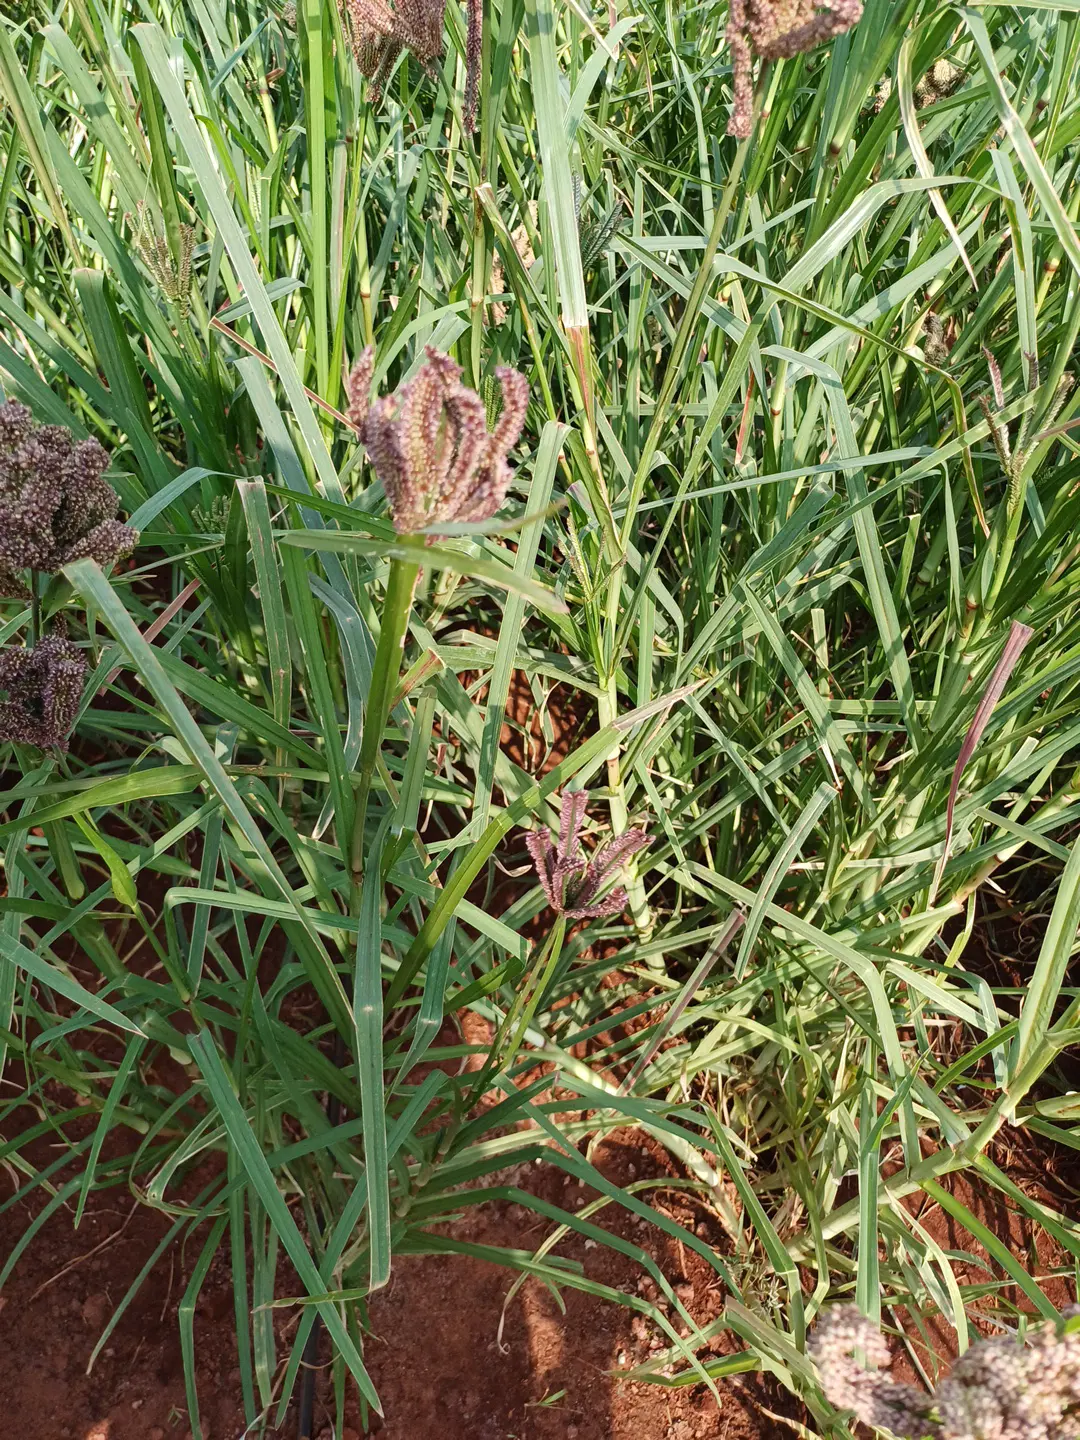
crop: finger millet
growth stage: filling grain
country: Kenya
